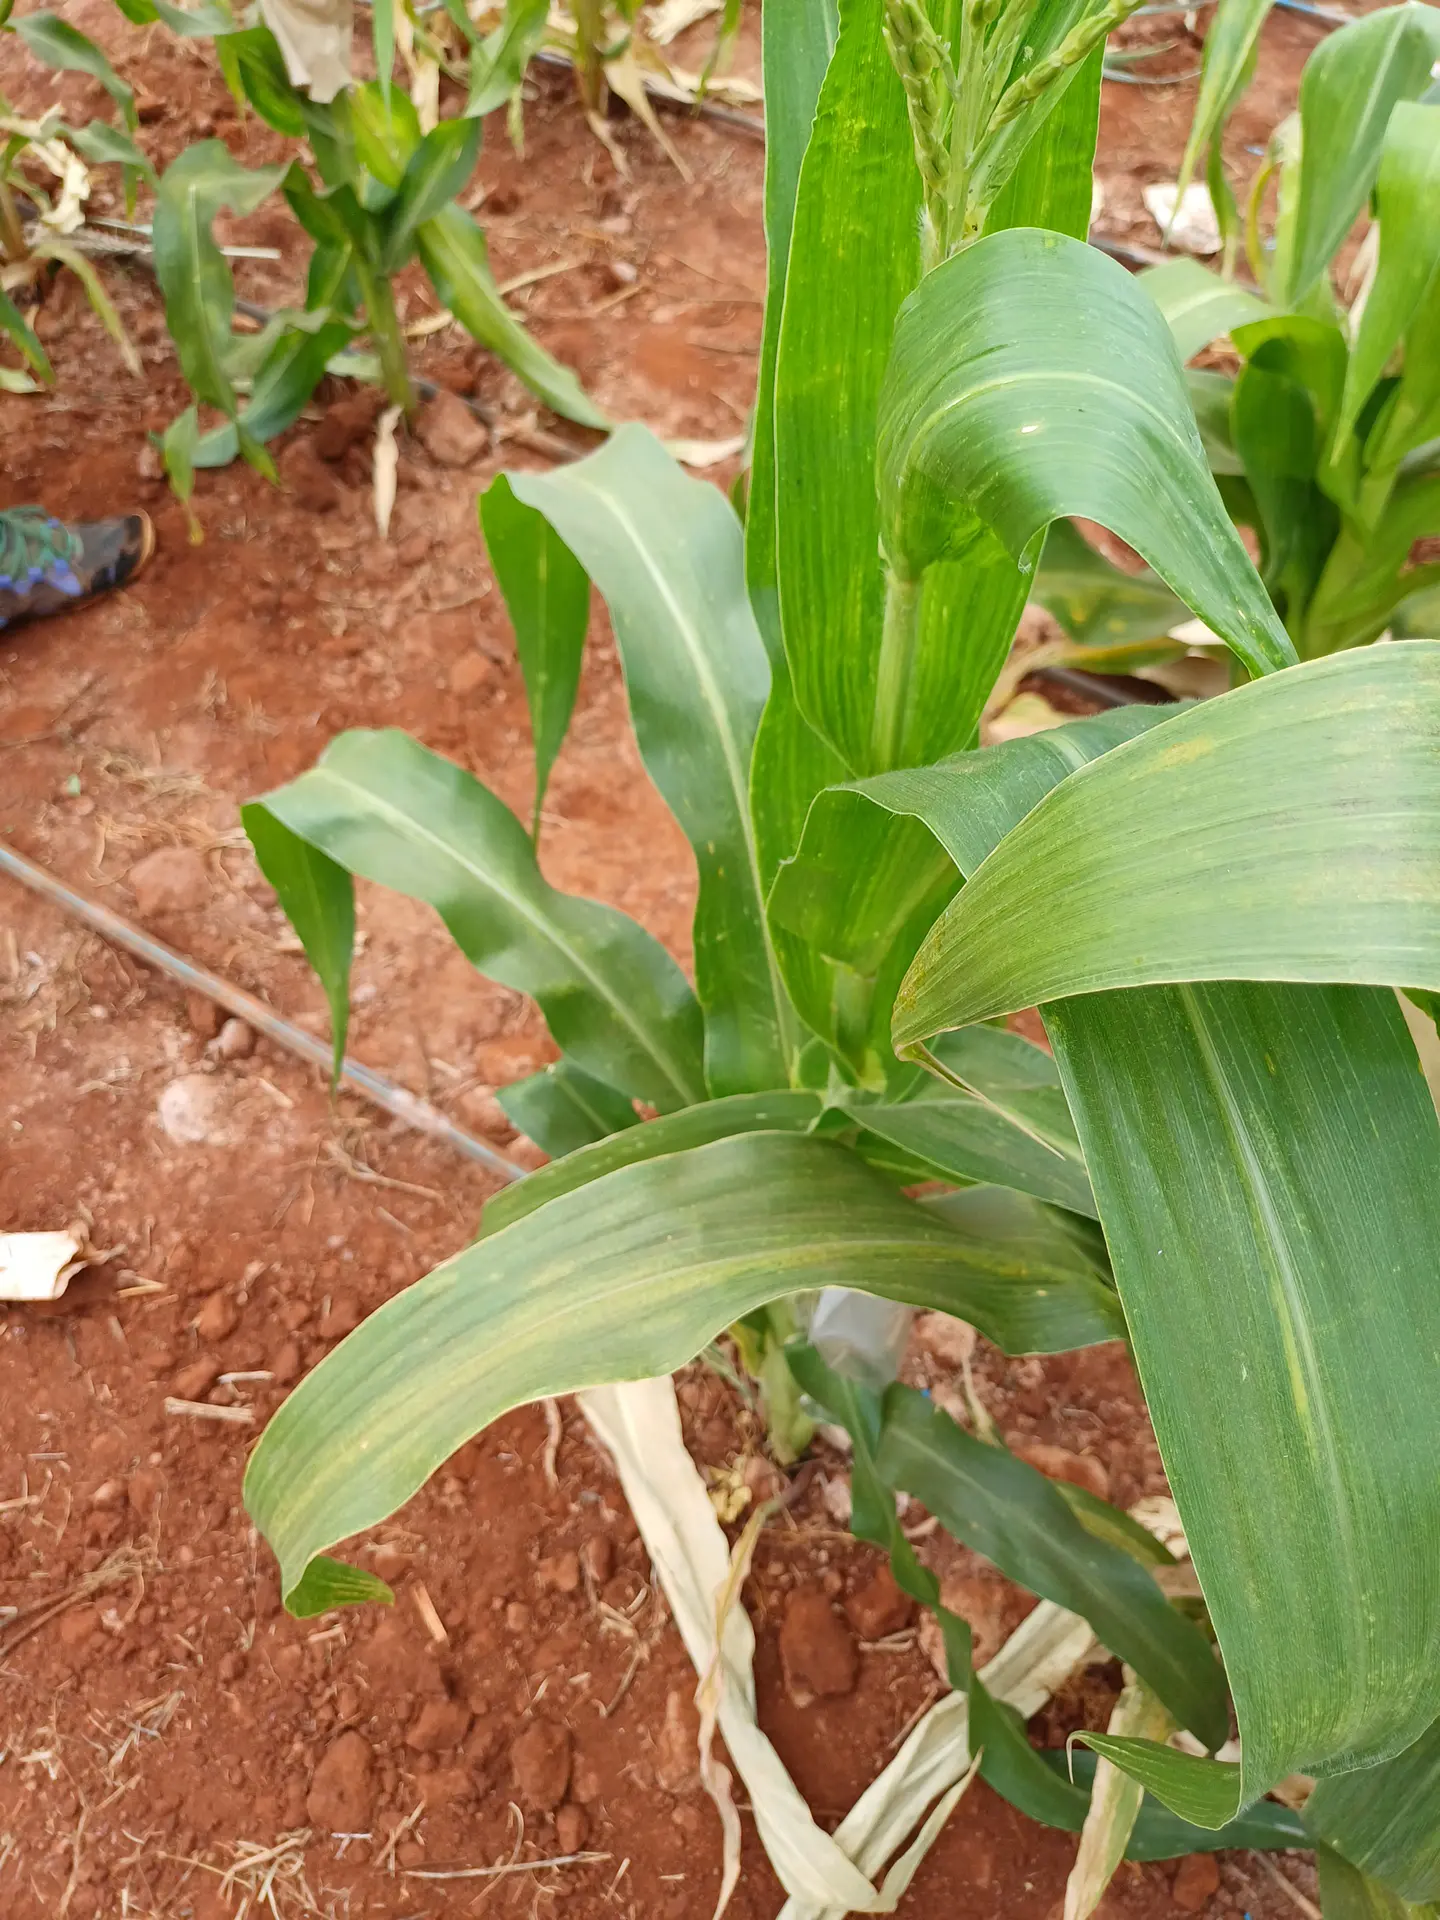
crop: maize
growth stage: flowering
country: Kenya
